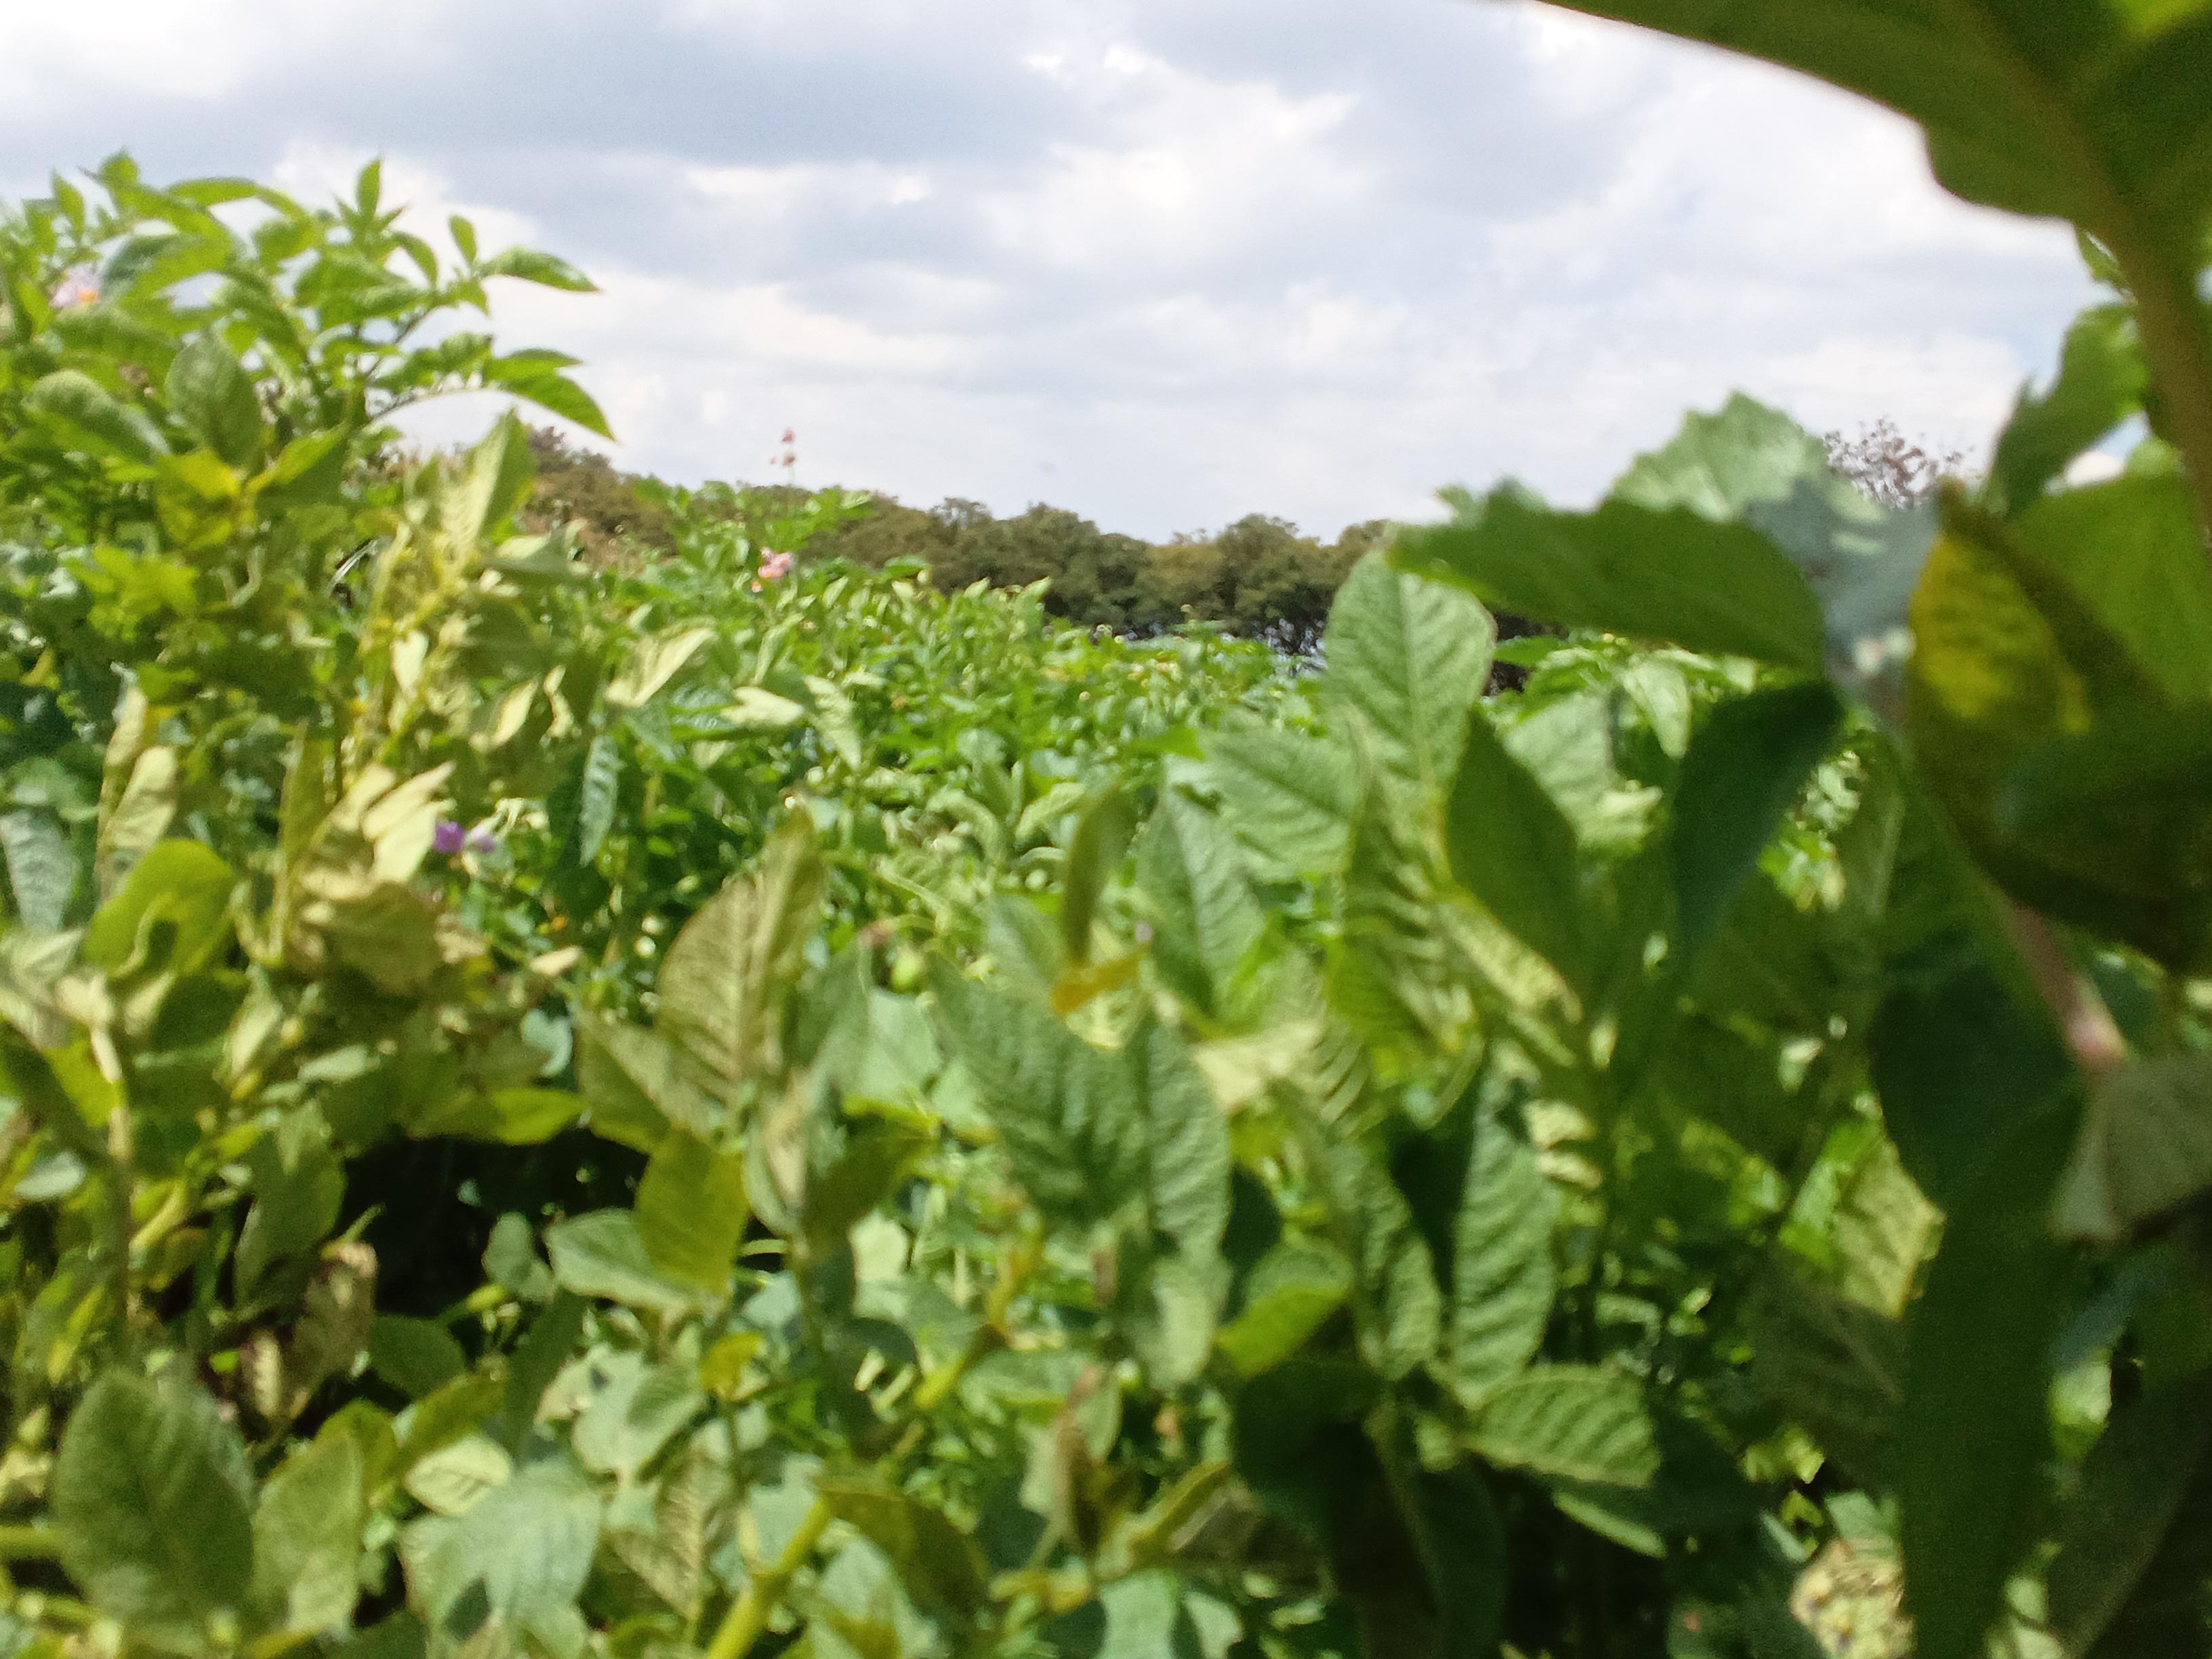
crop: potato
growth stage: vegetative
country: Kenya
